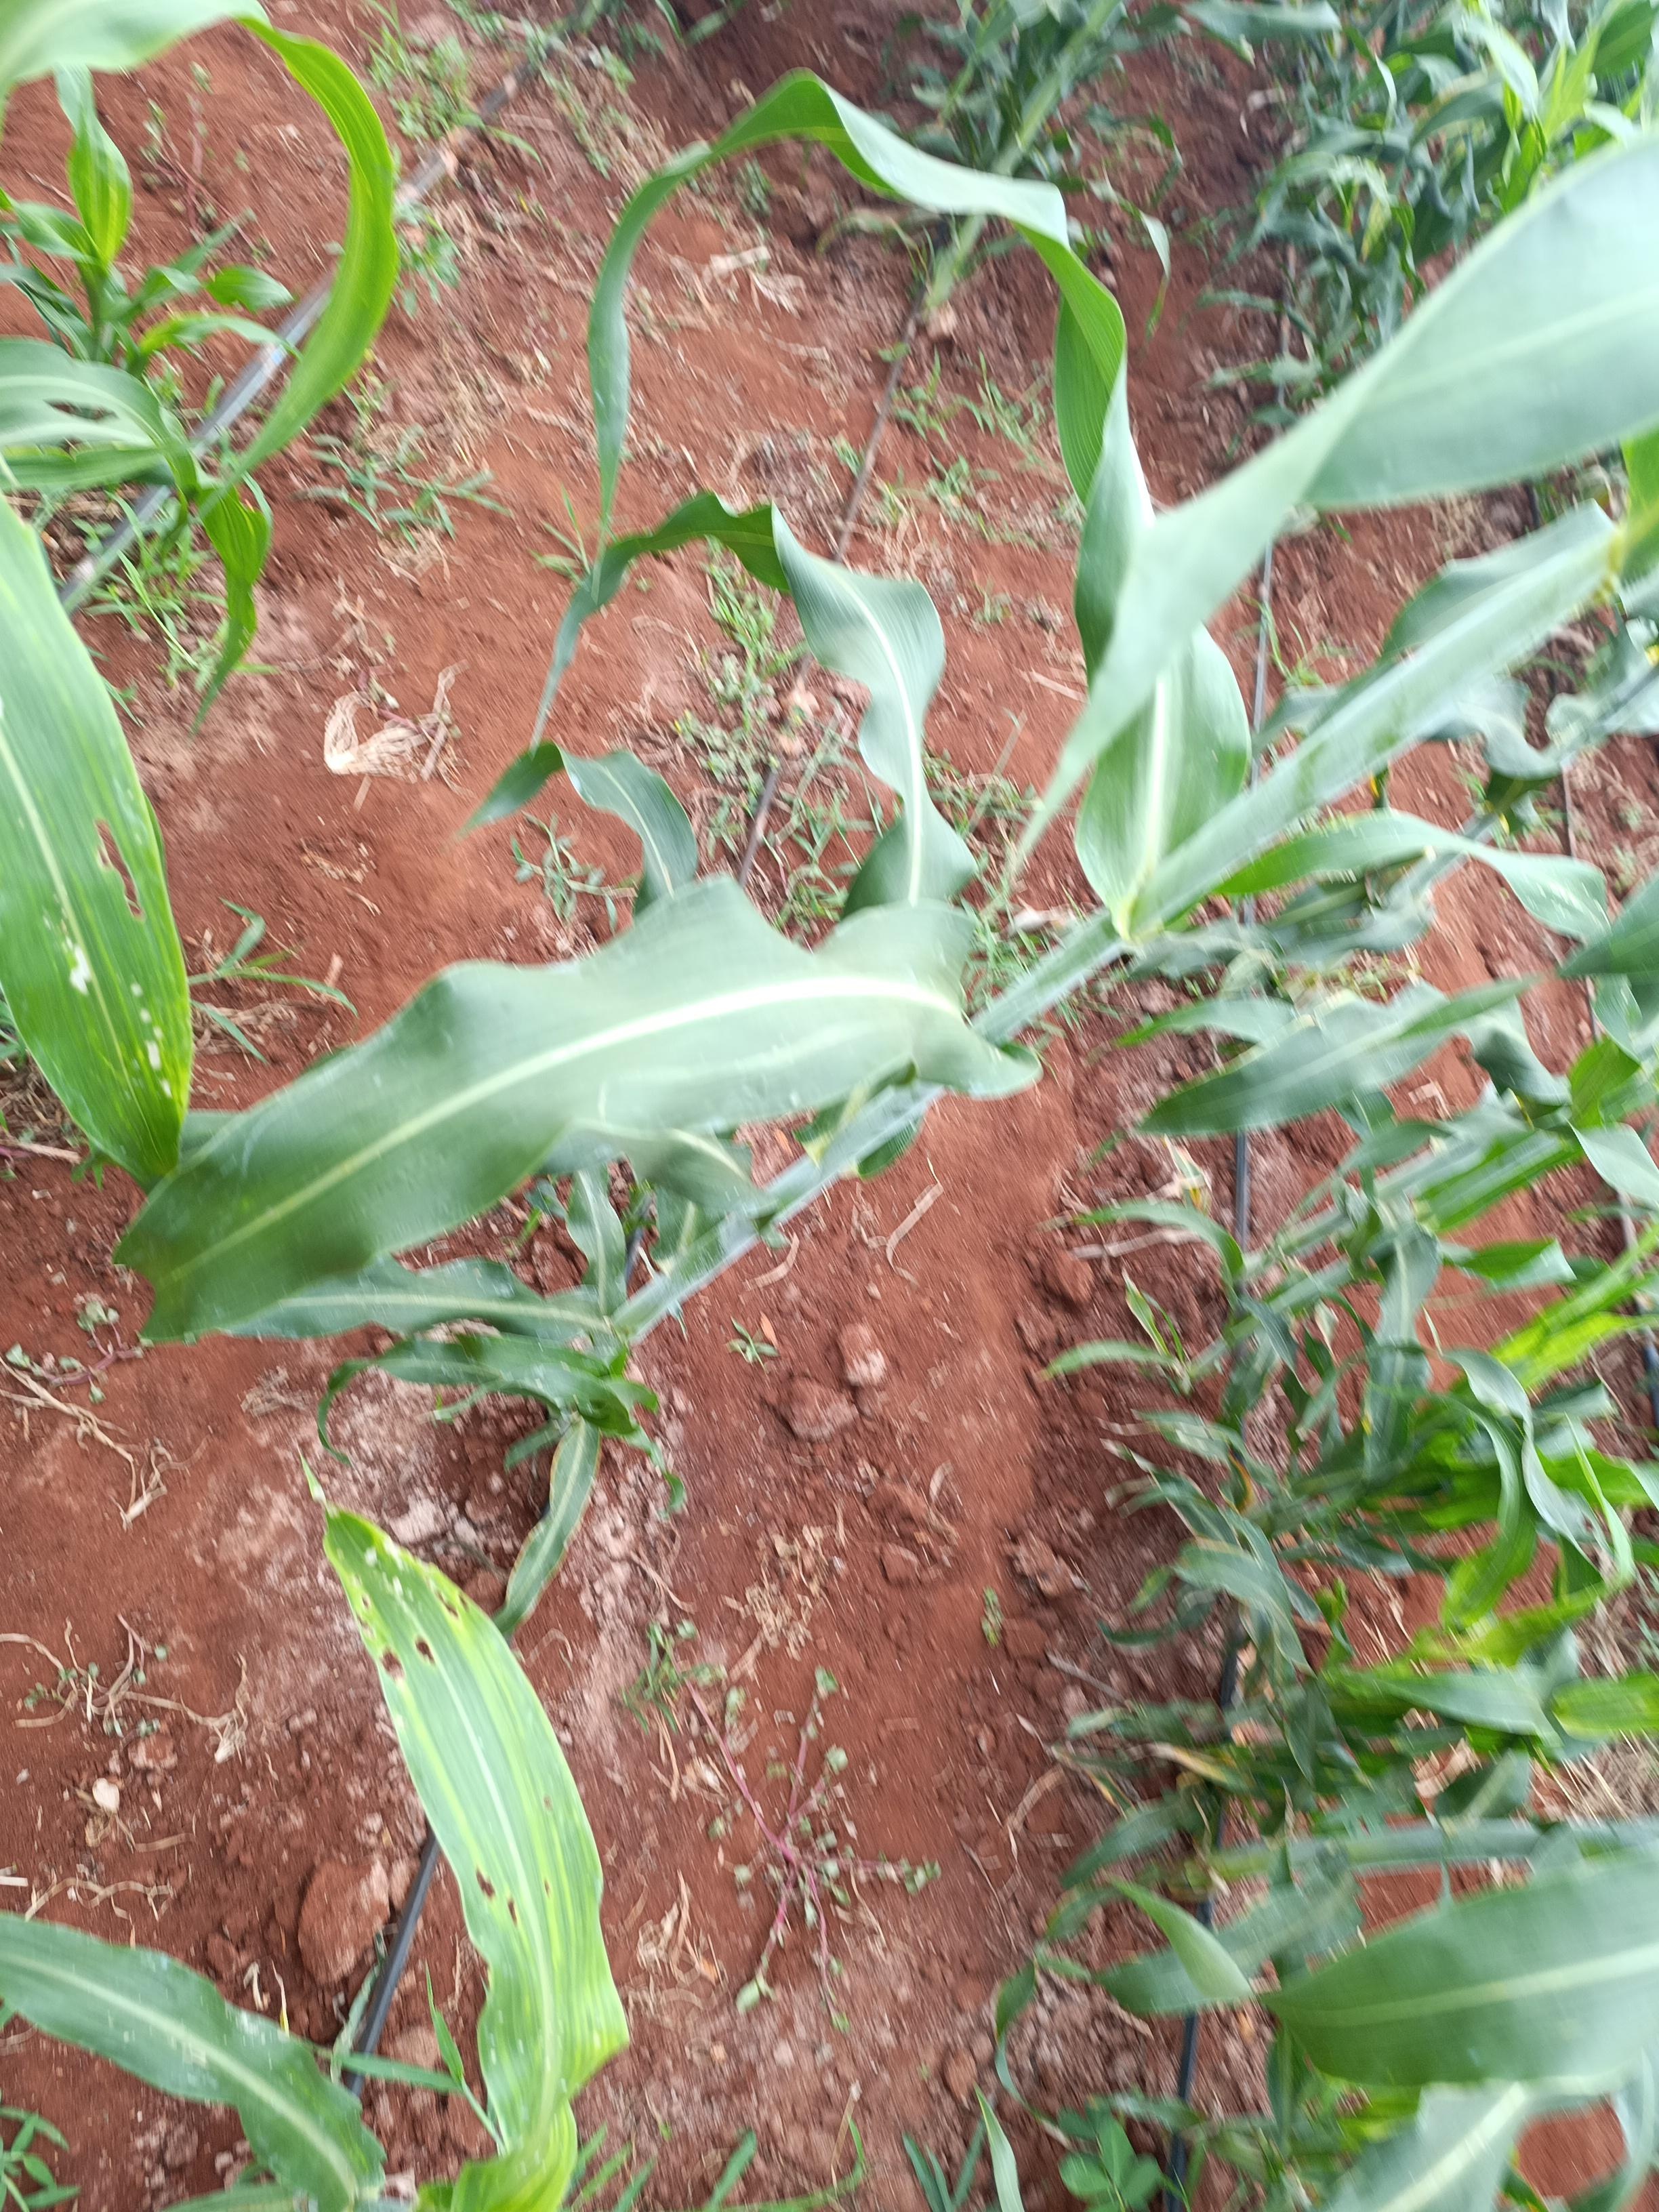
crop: sorghum
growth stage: heading tuber
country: Kenya
